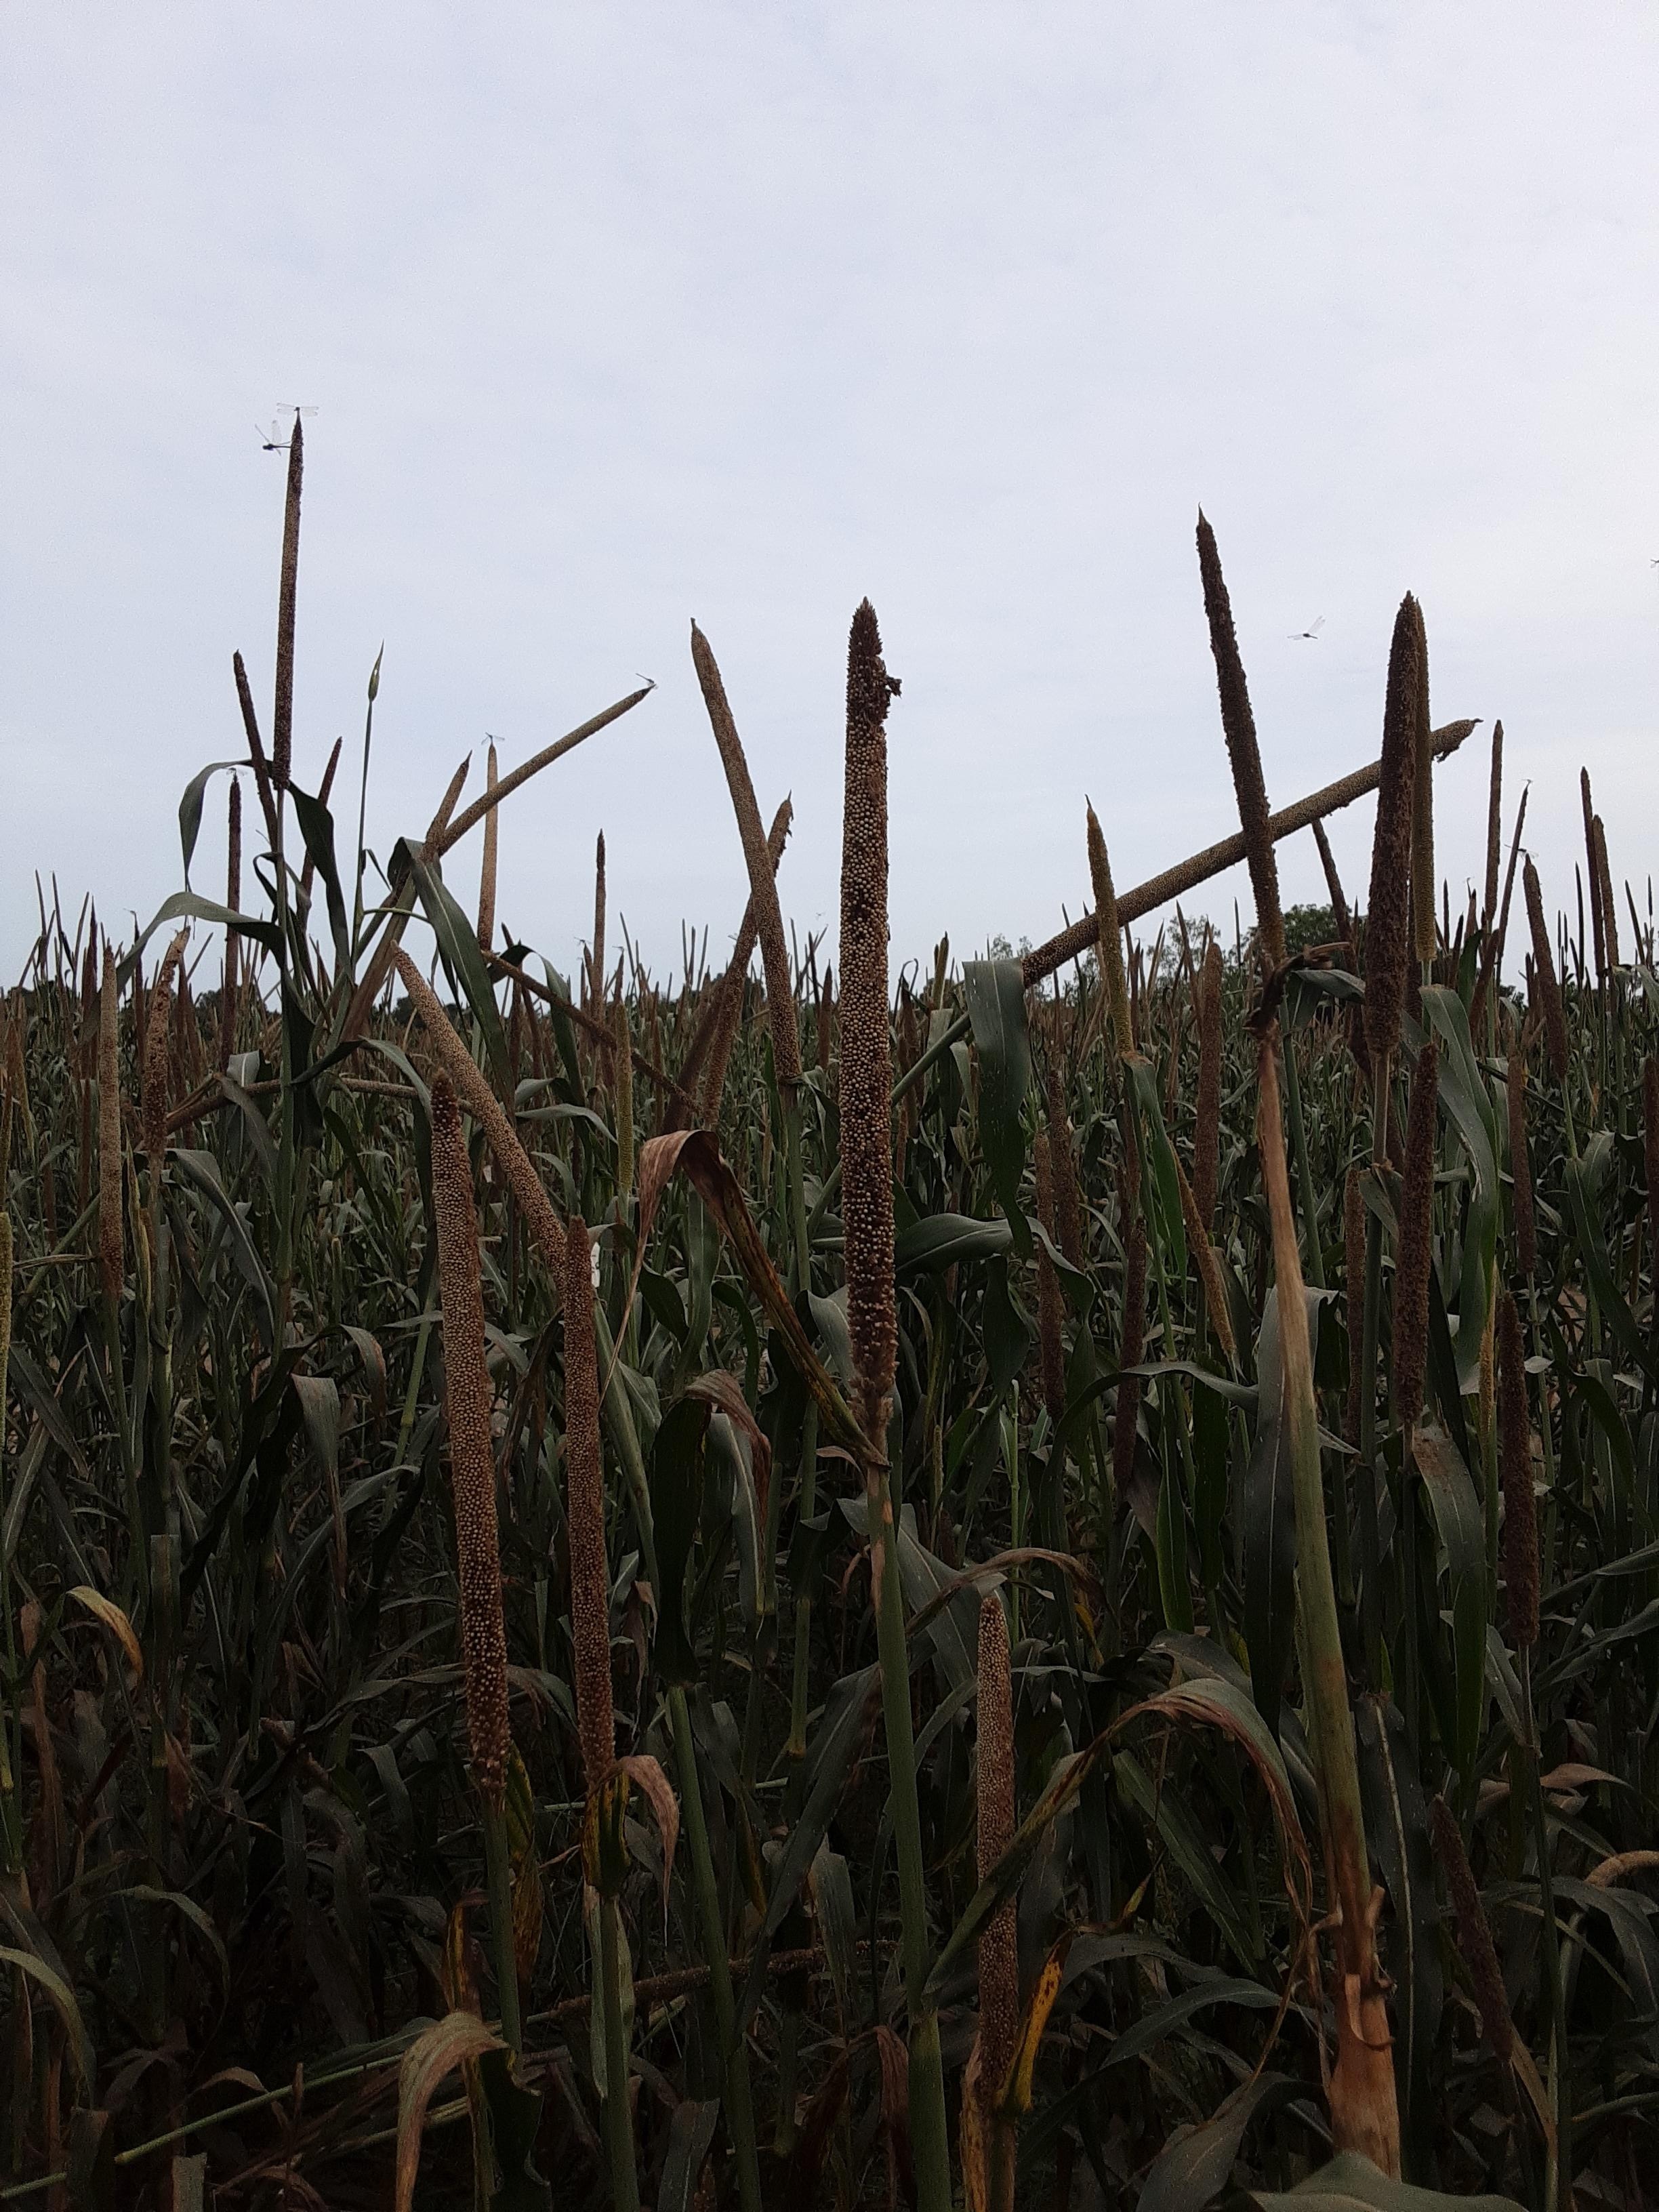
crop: pearl millet
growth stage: filling grain
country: Senegal
